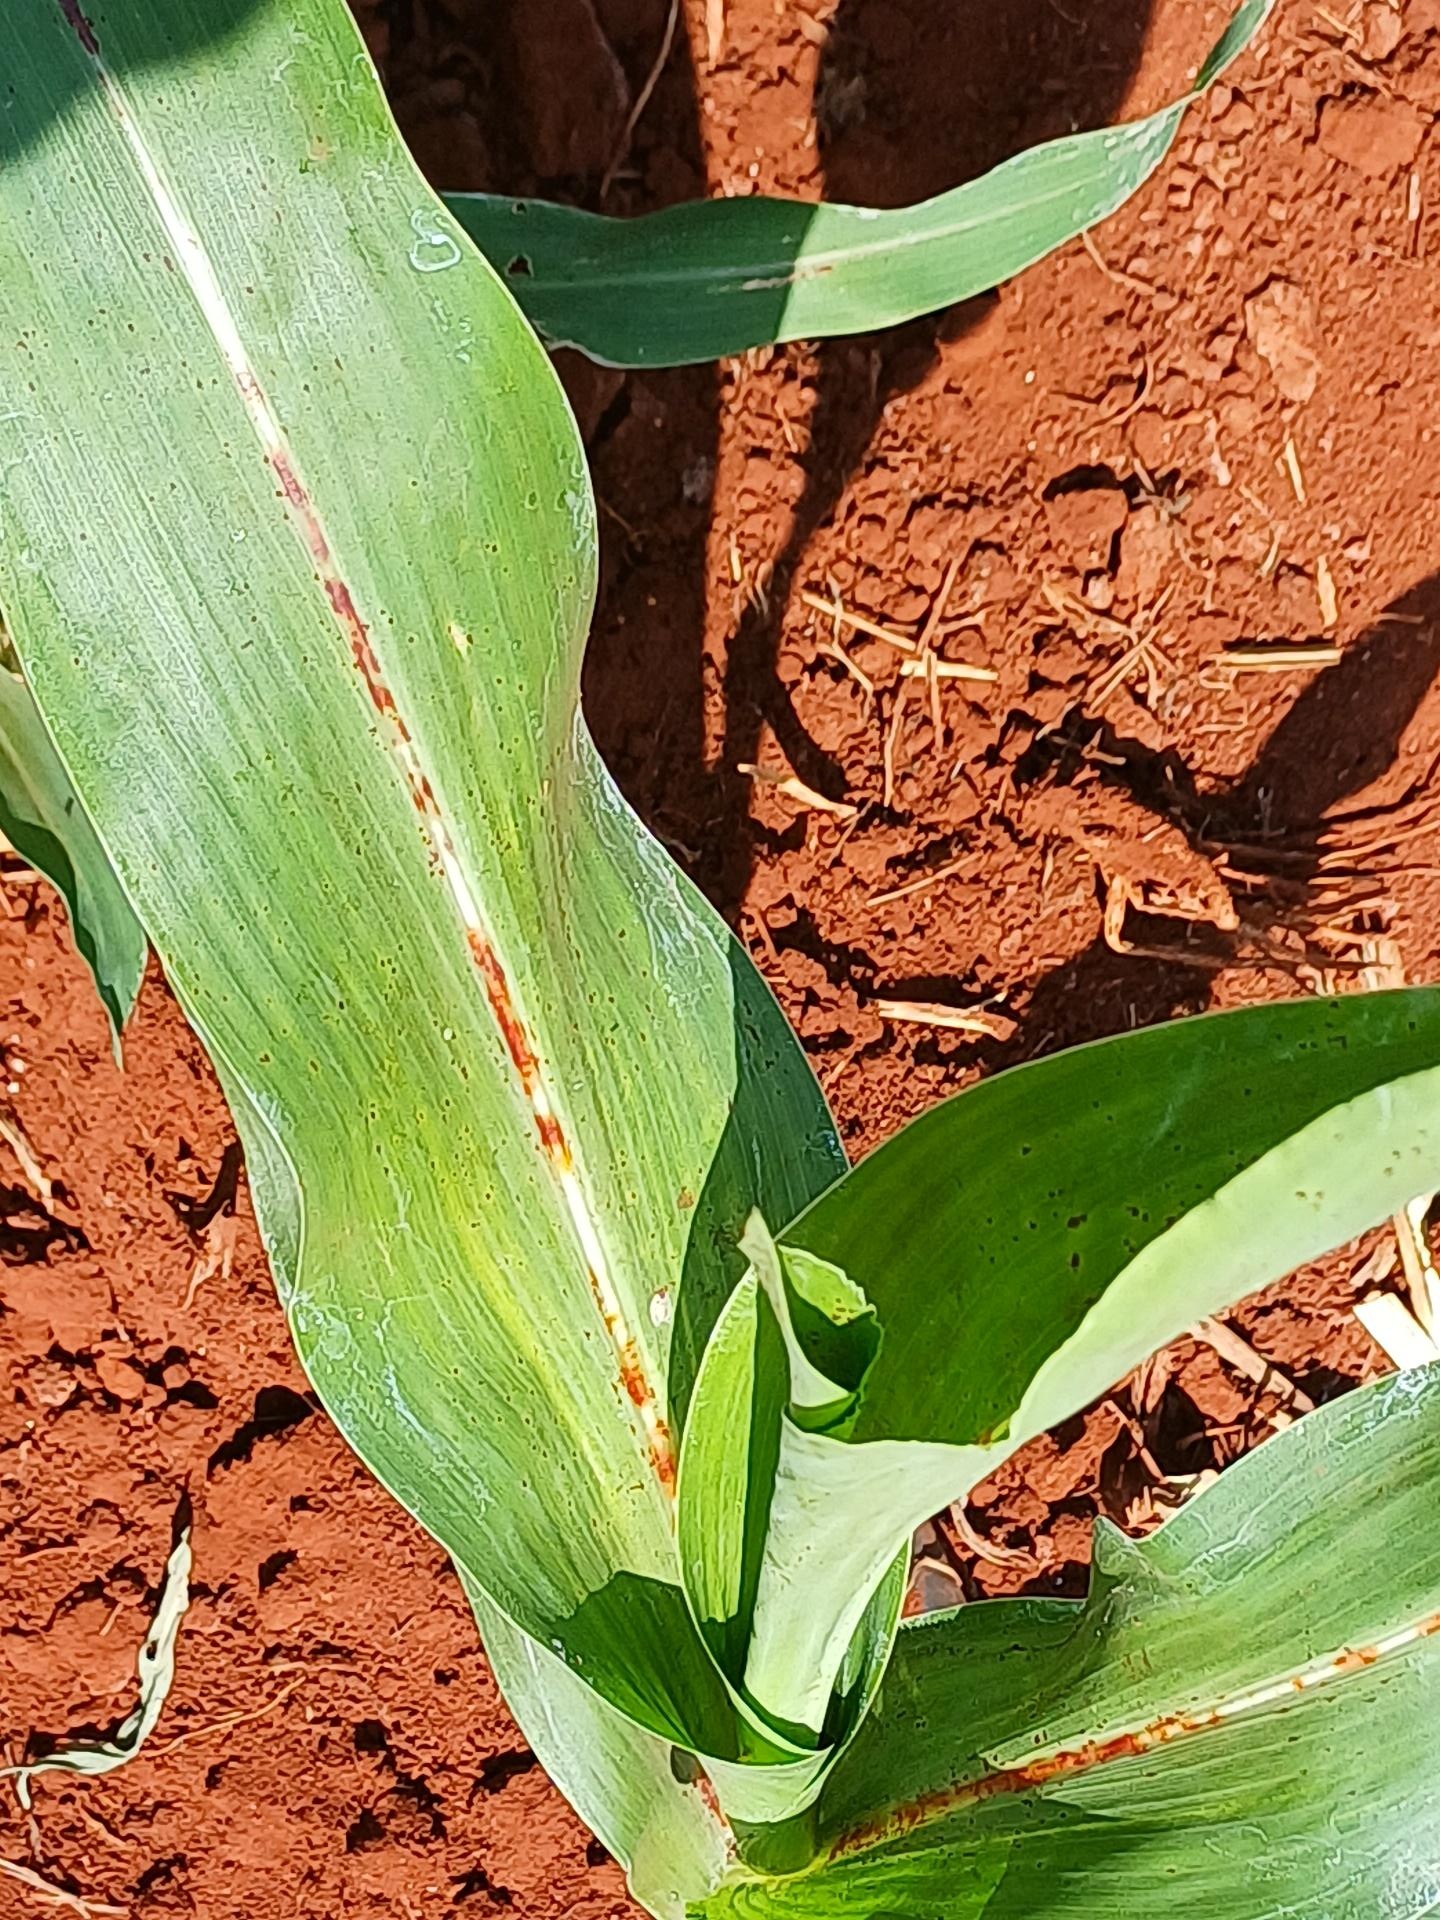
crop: sorghum
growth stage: vegetative
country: Kenya
